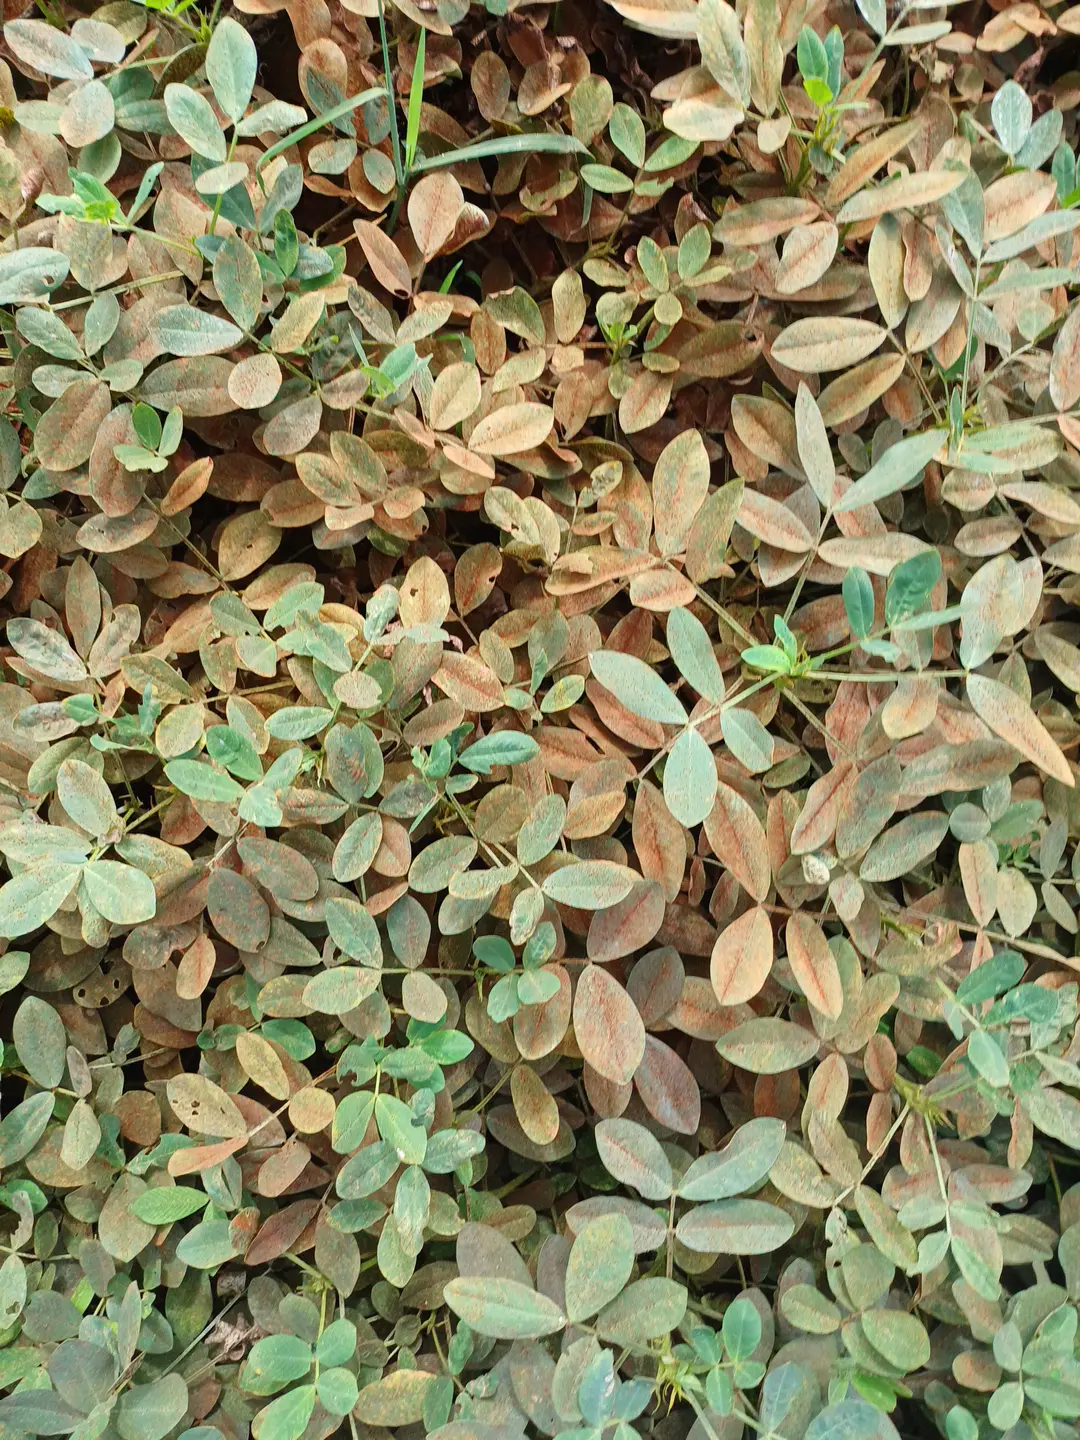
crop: groundnut
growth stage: pegging
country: Kenya
